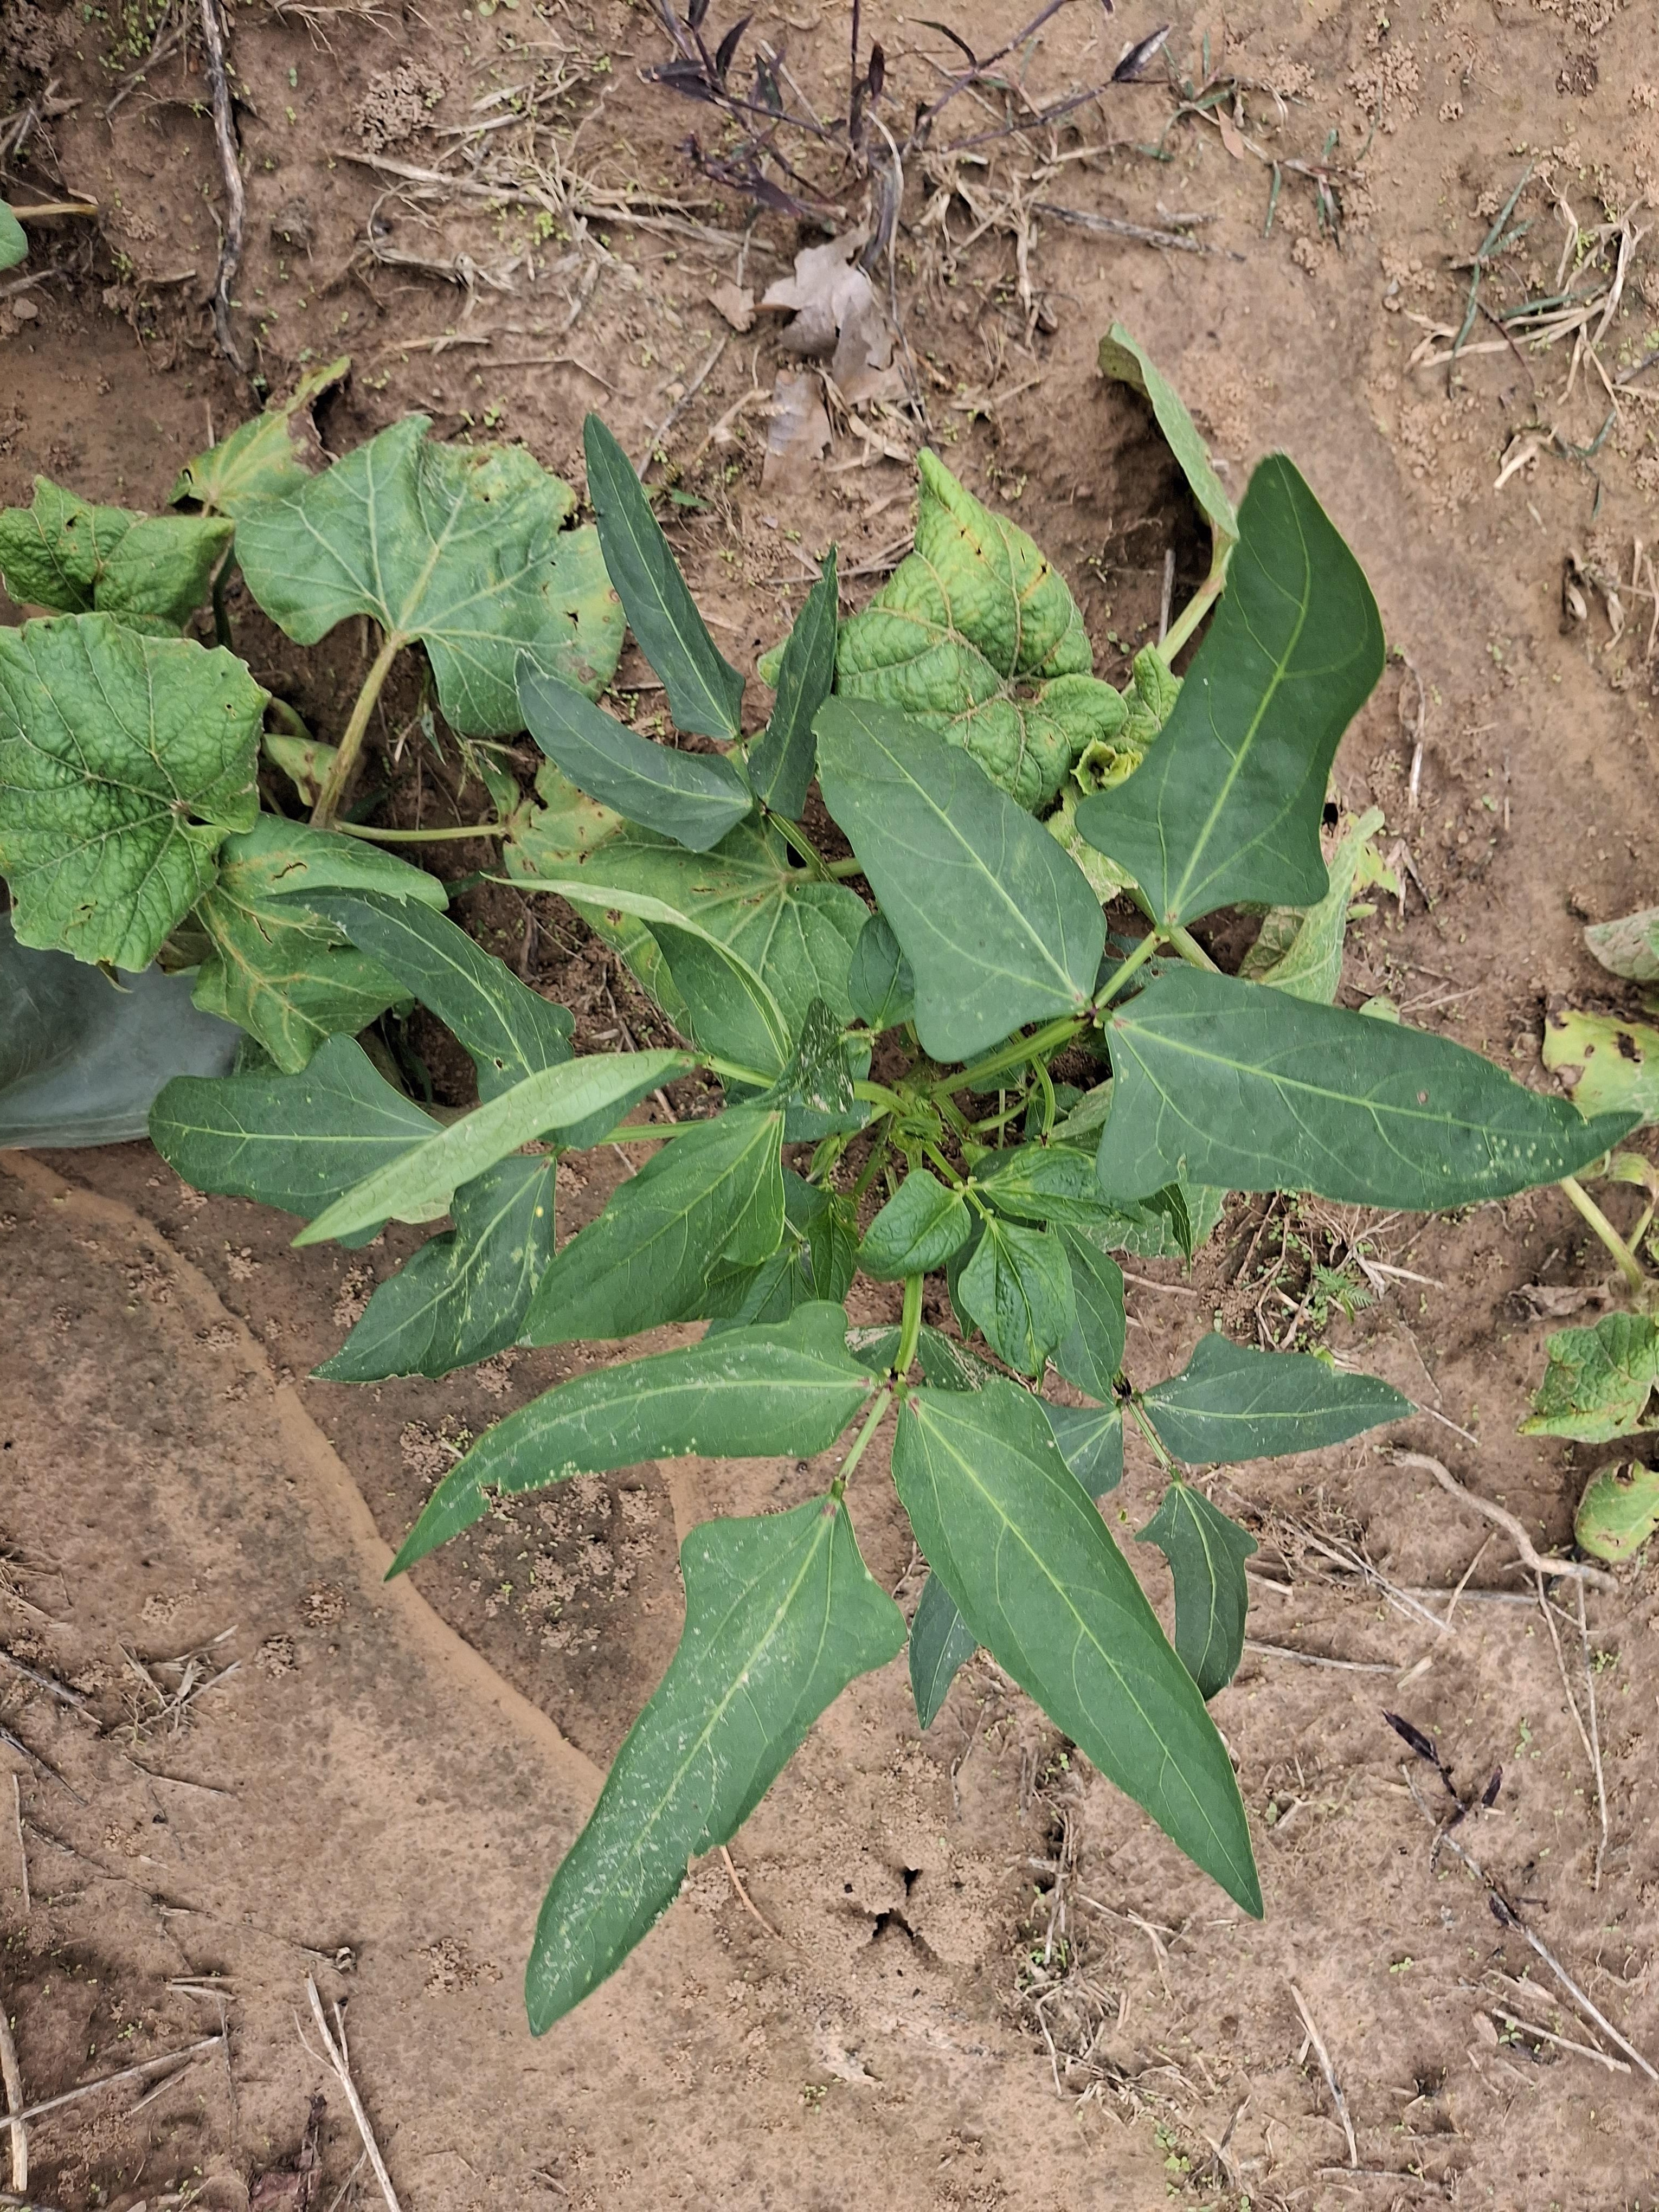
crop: cowpea
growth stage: vegetative
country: Nigeria
